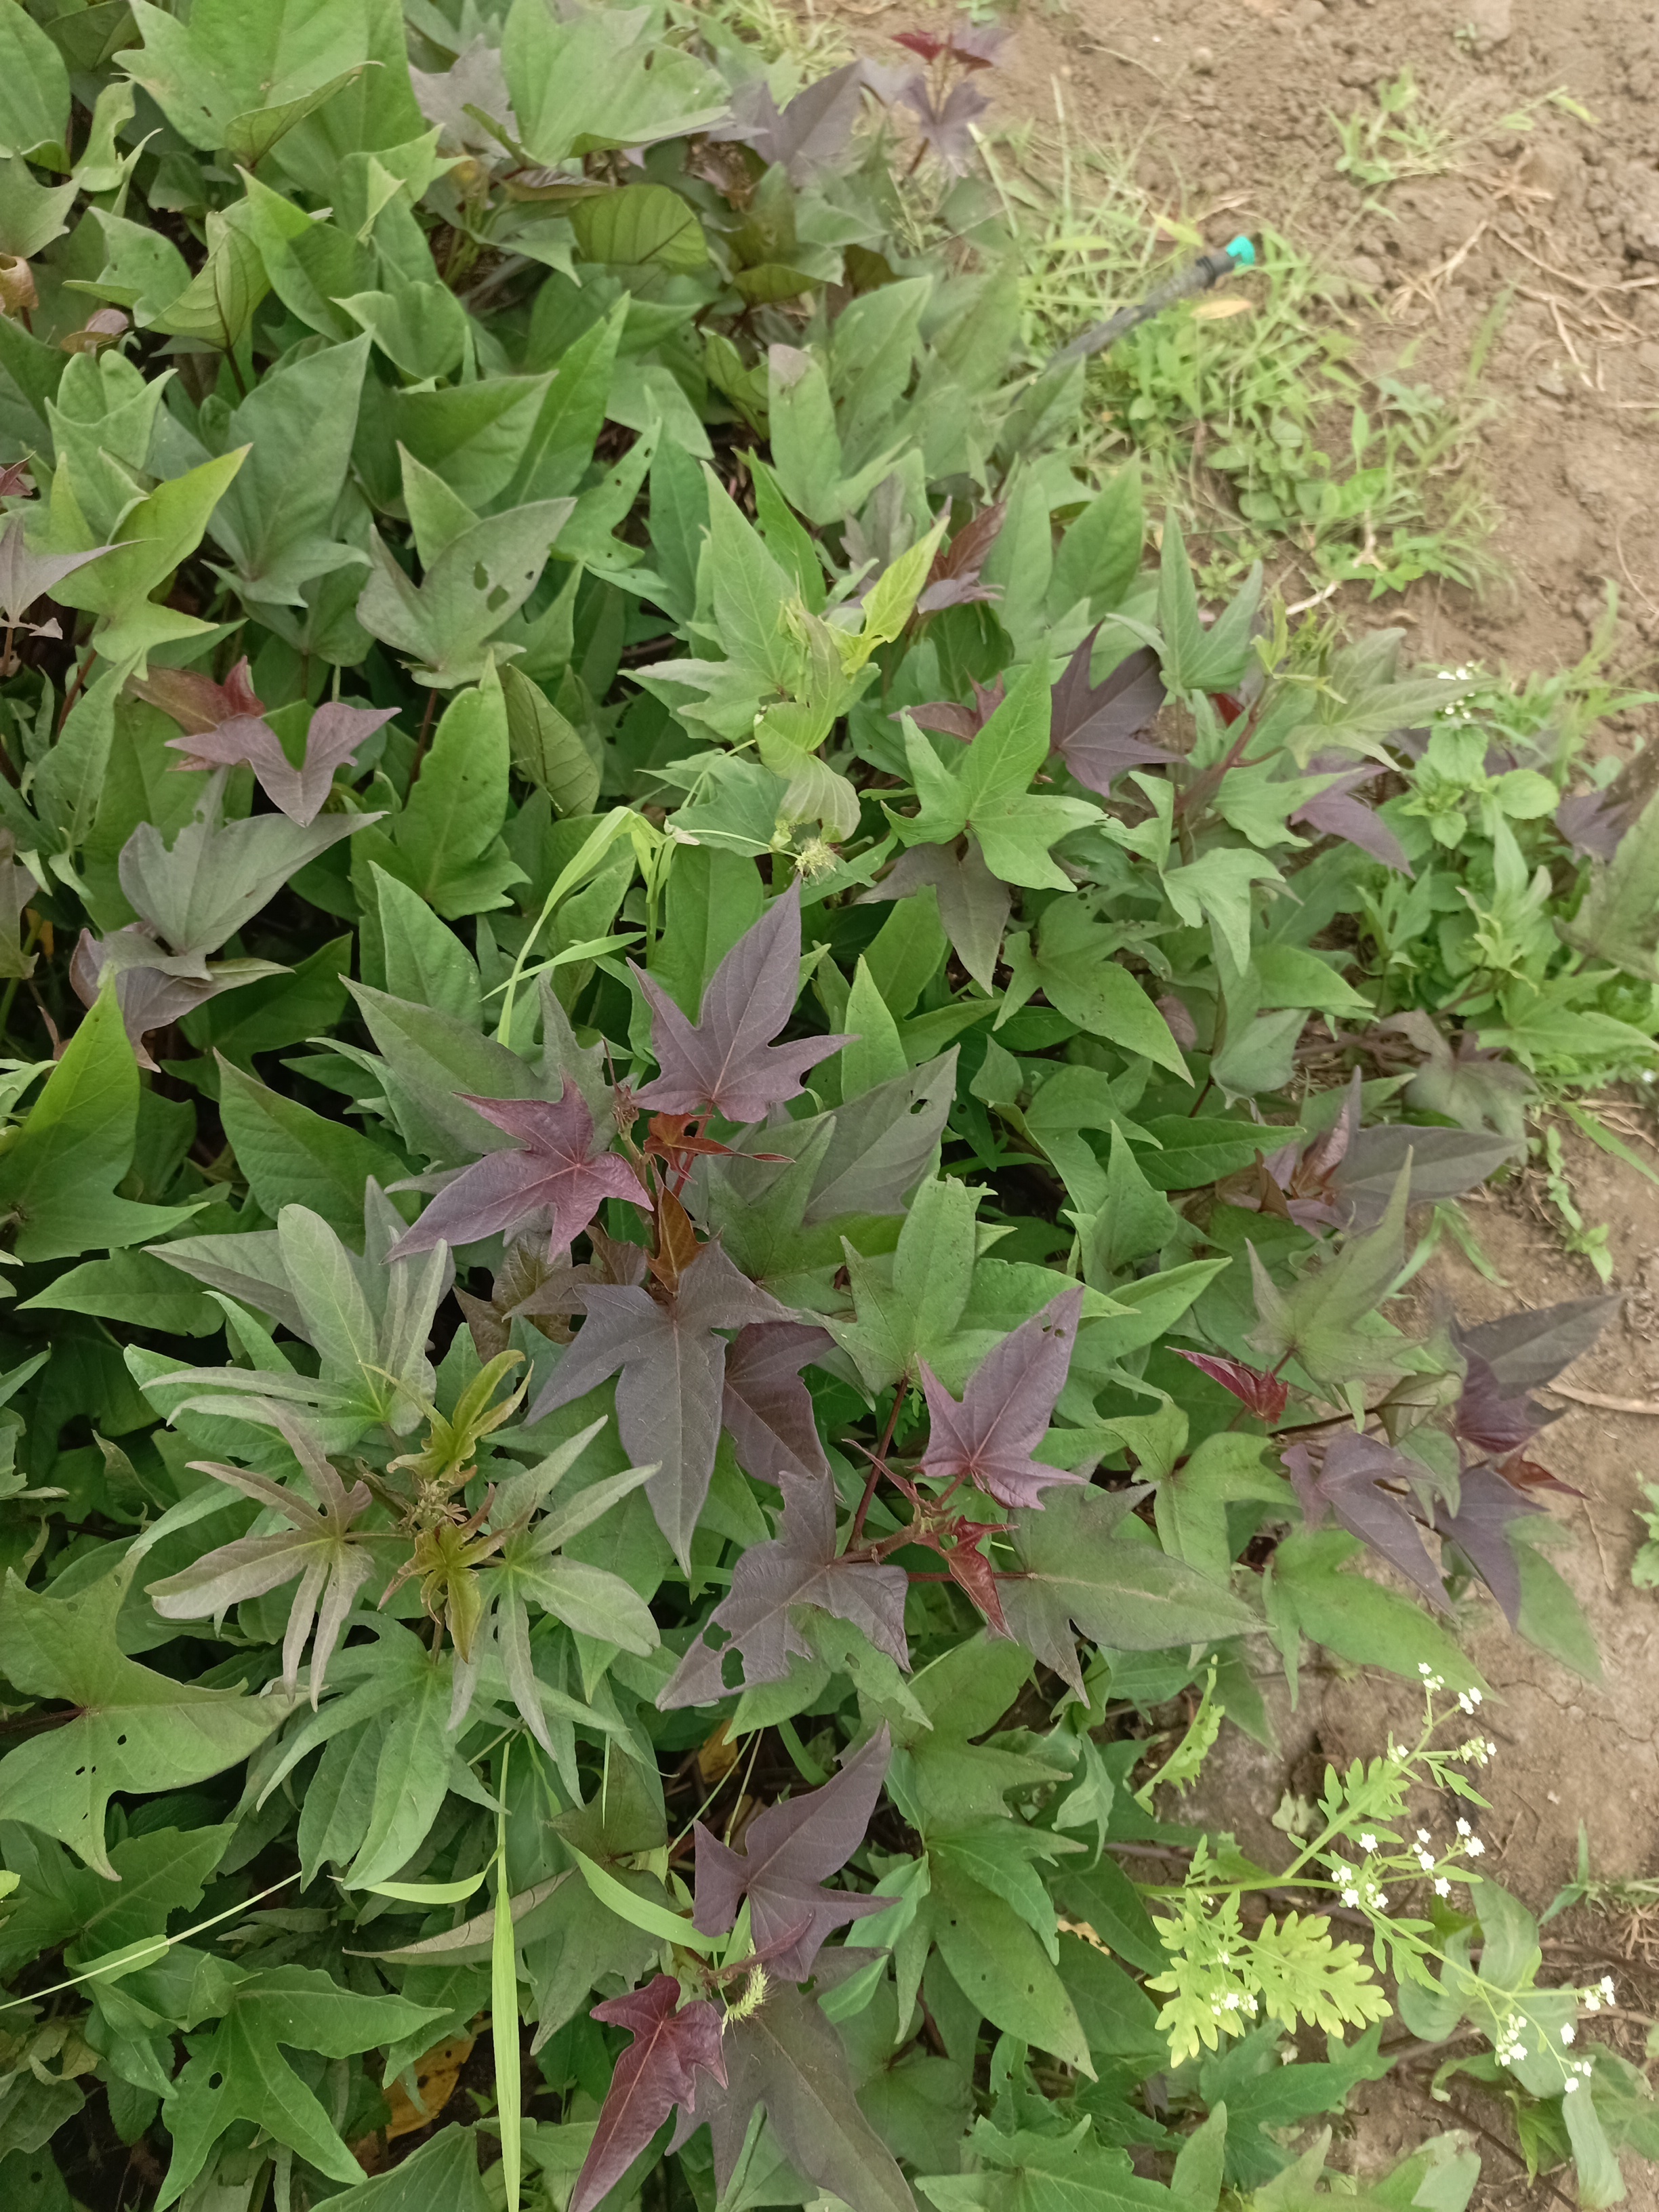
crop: sweet potato
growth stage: flowering
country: Tanzania
